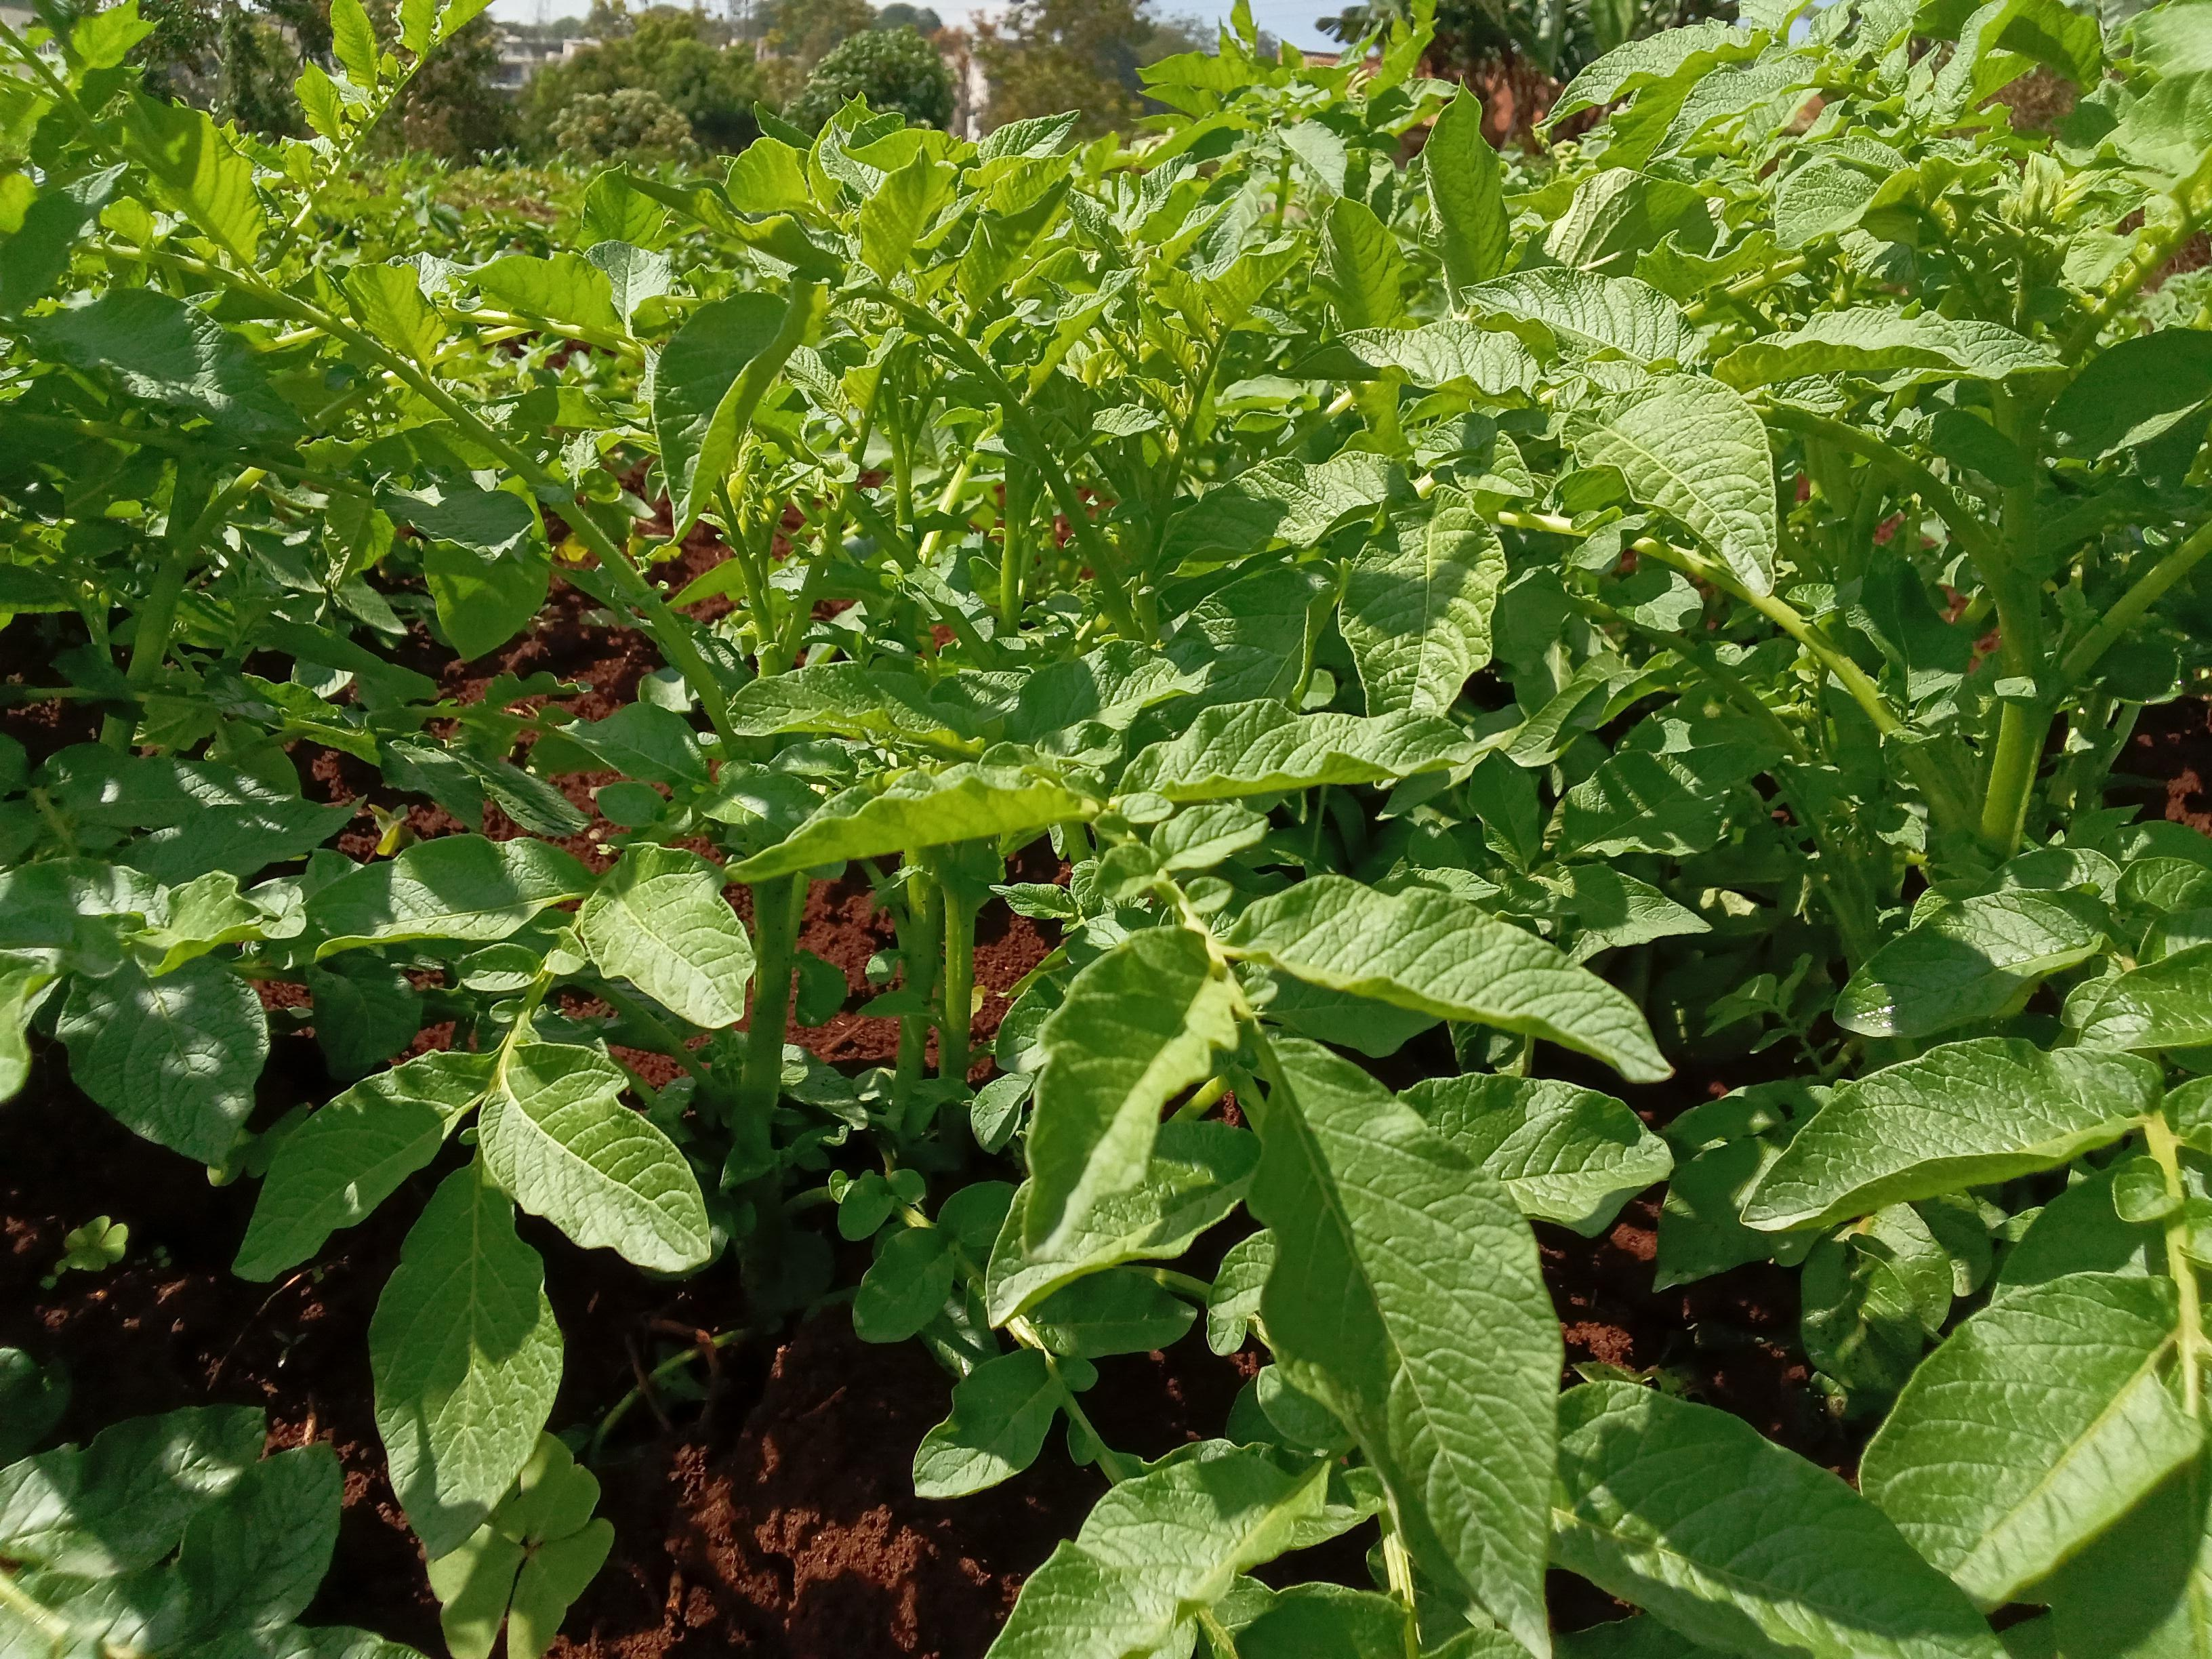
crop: potato
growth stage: vegetative
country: Kenya
